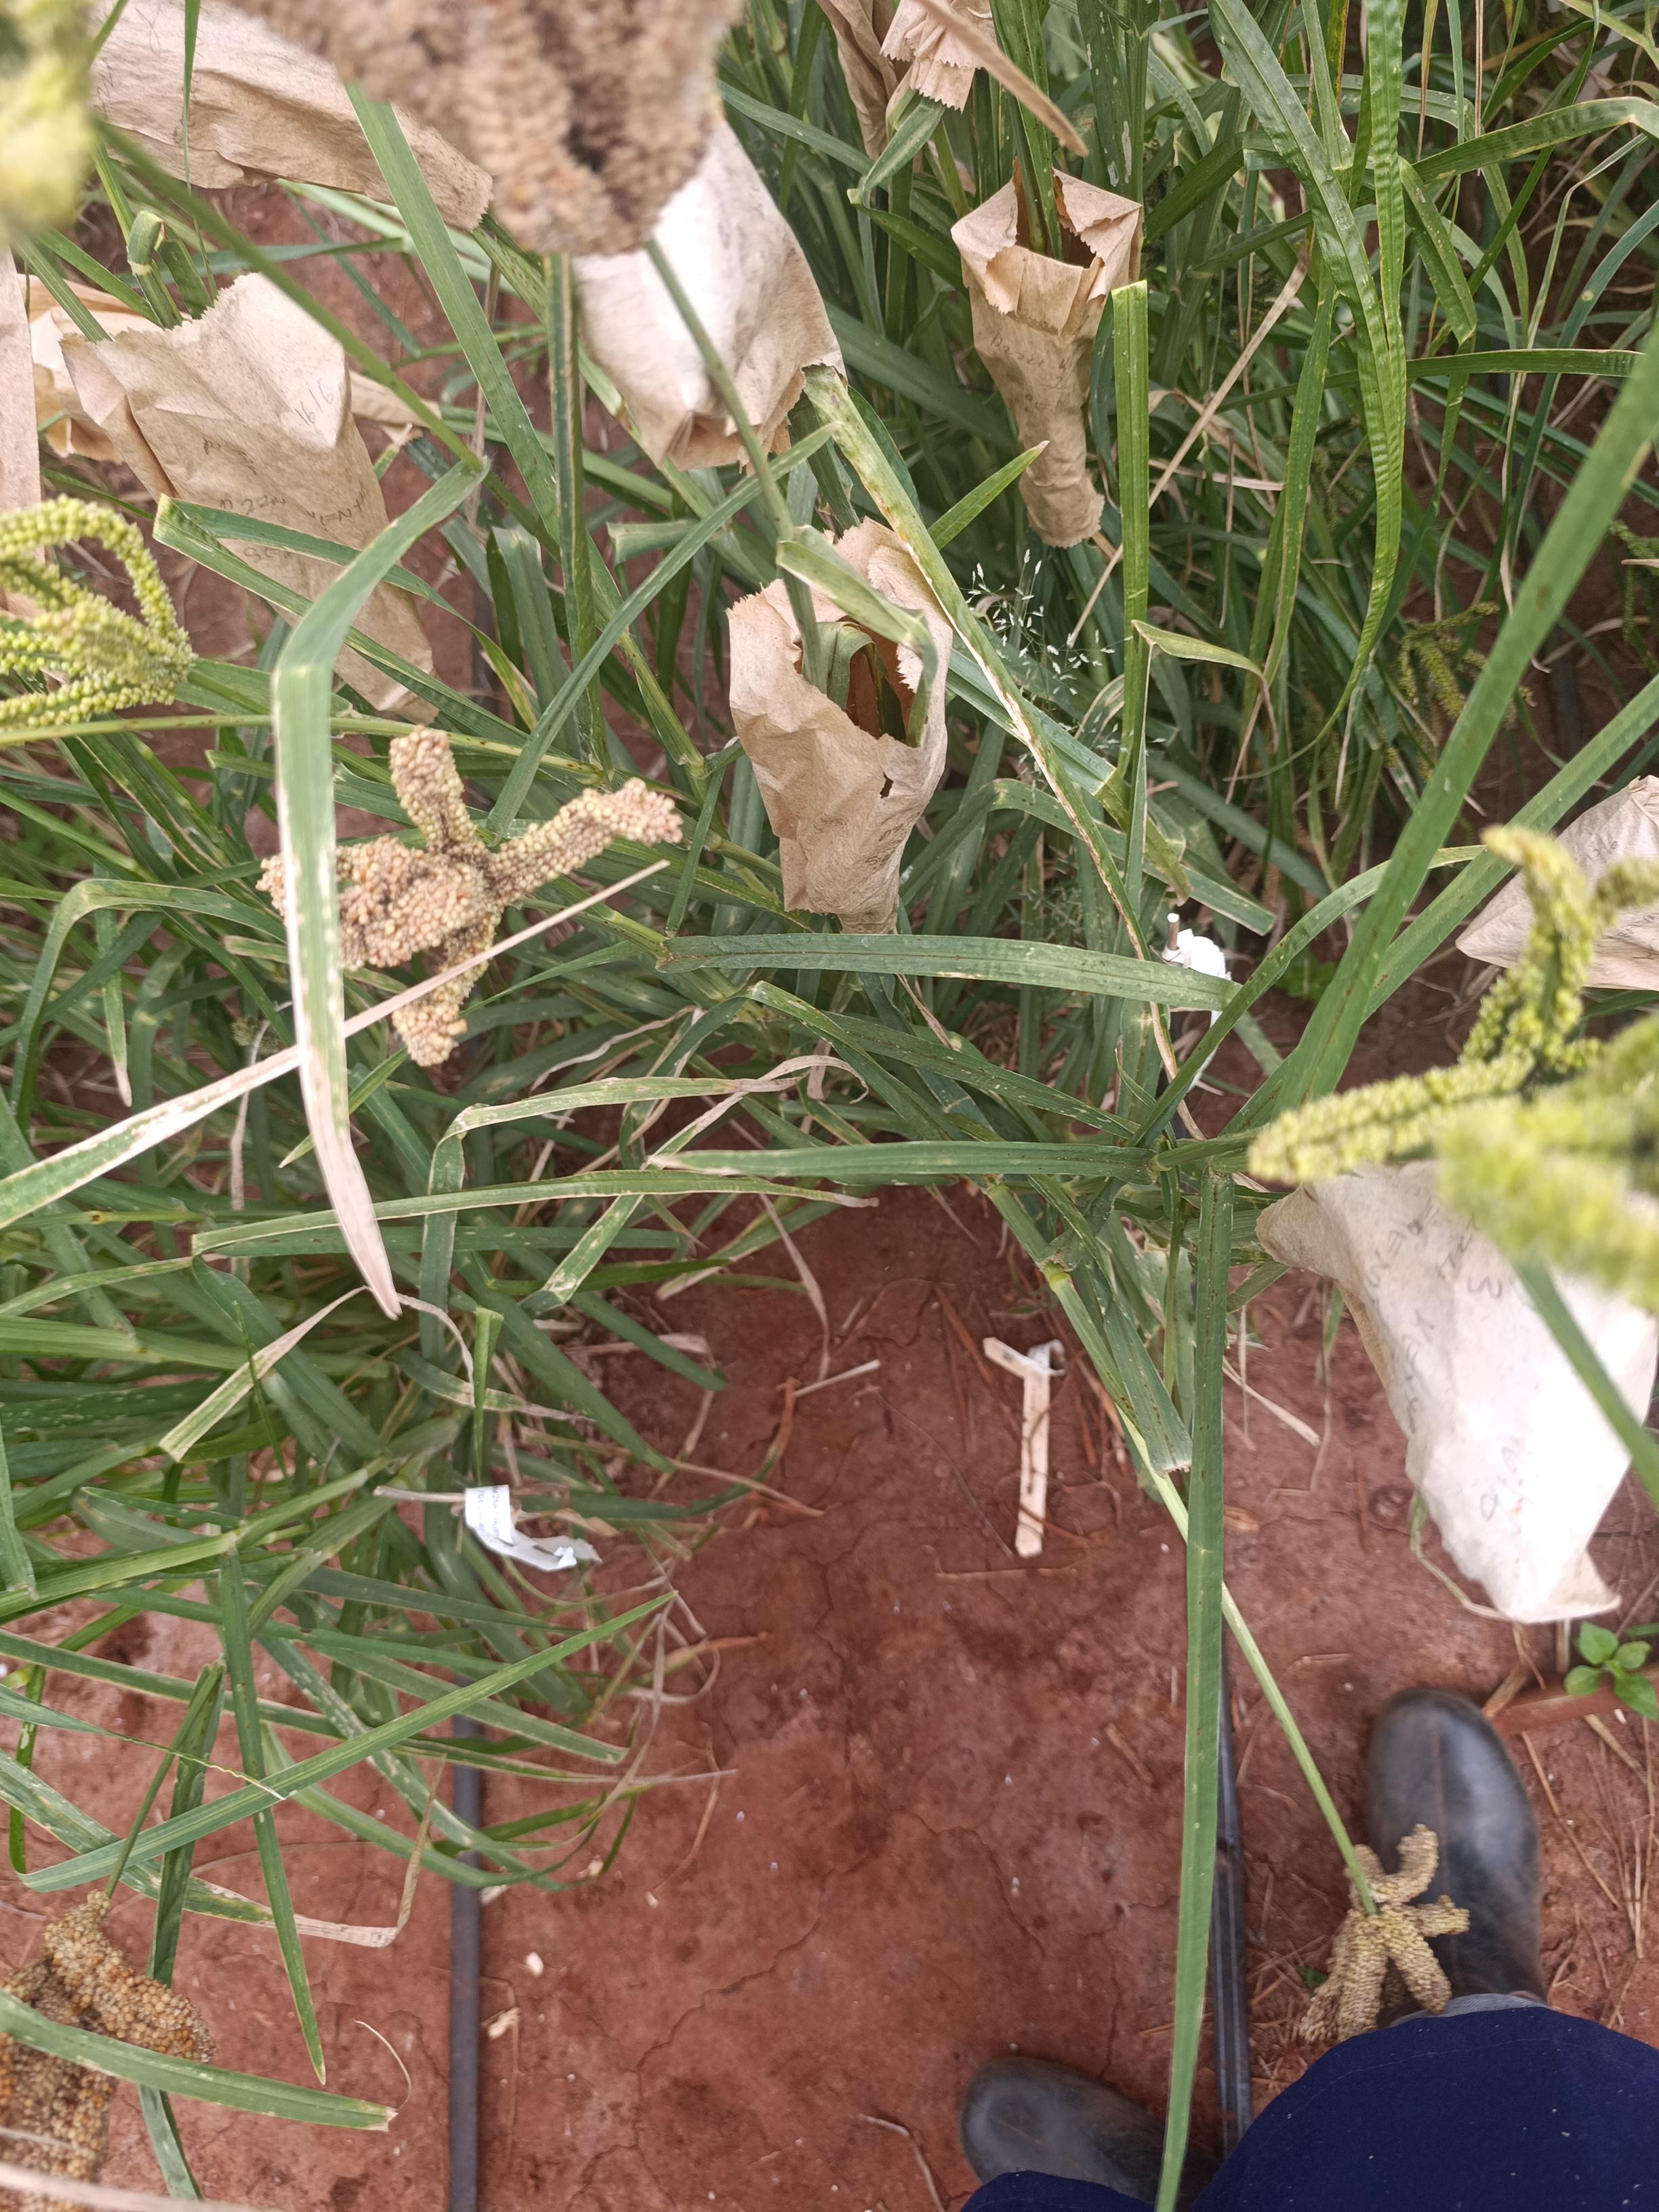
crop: finger millet
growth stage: filling grain
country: Kenya
